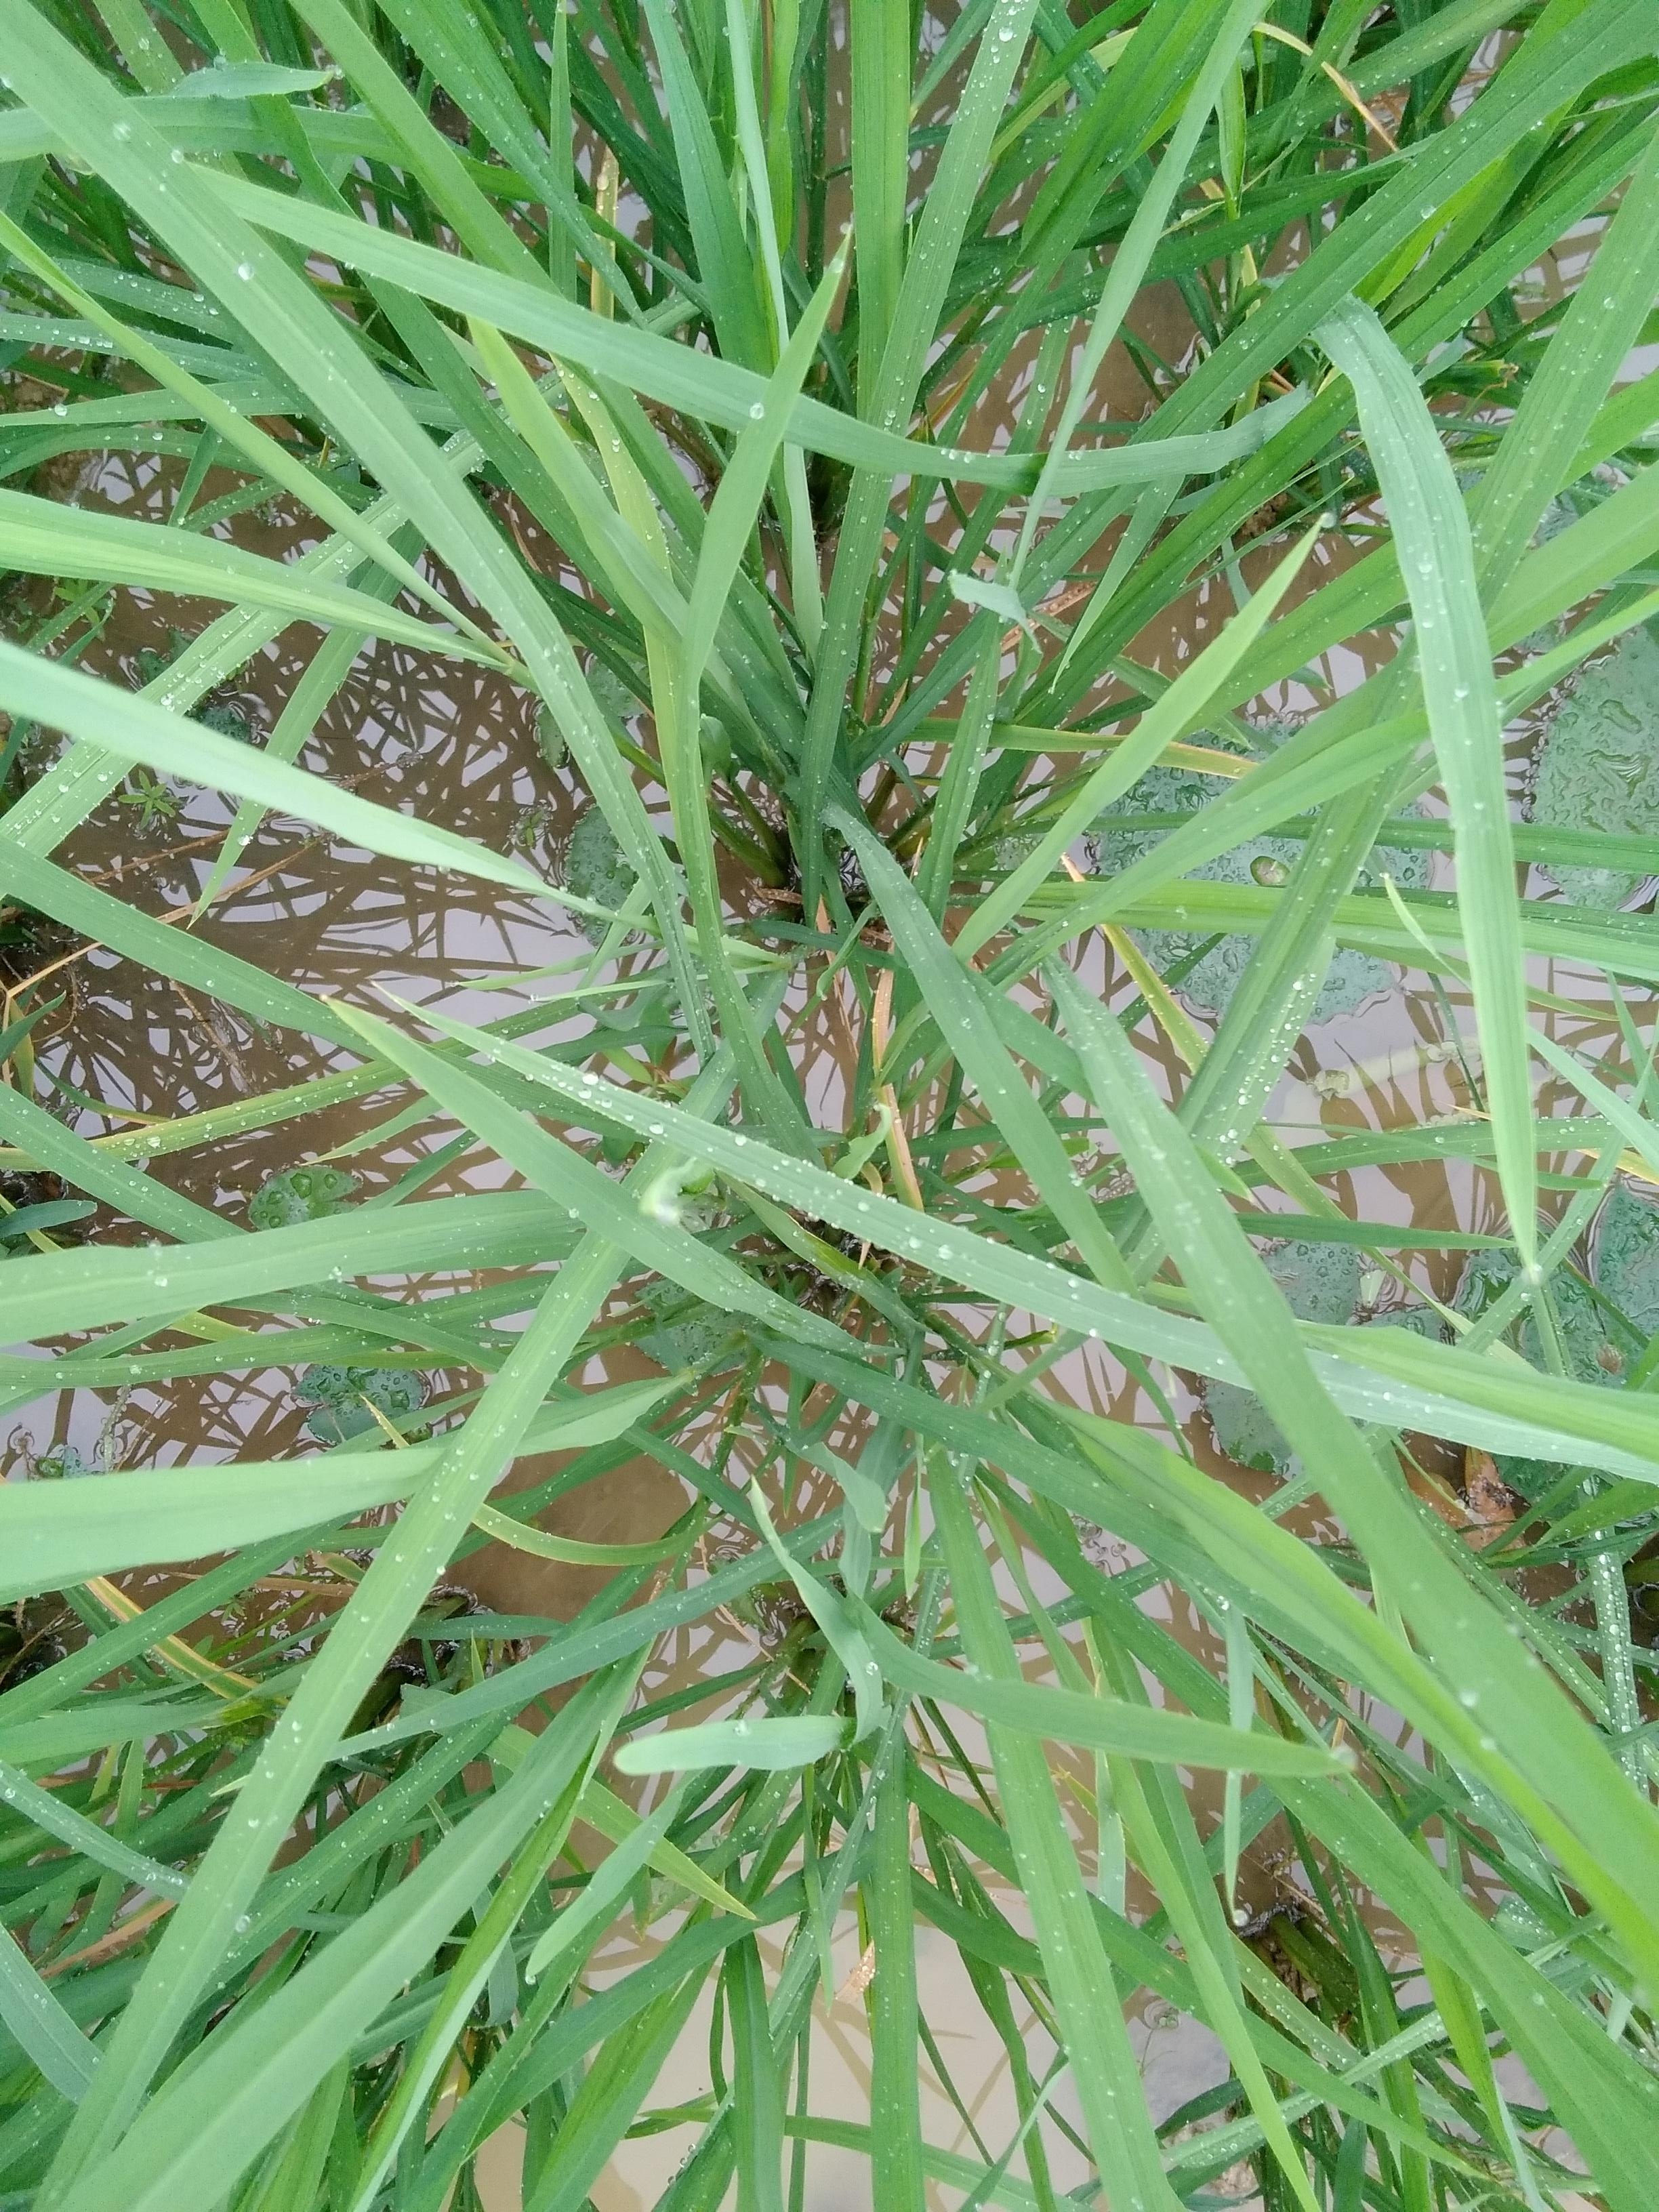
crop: rice
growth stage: vegetative
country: Nigeria
